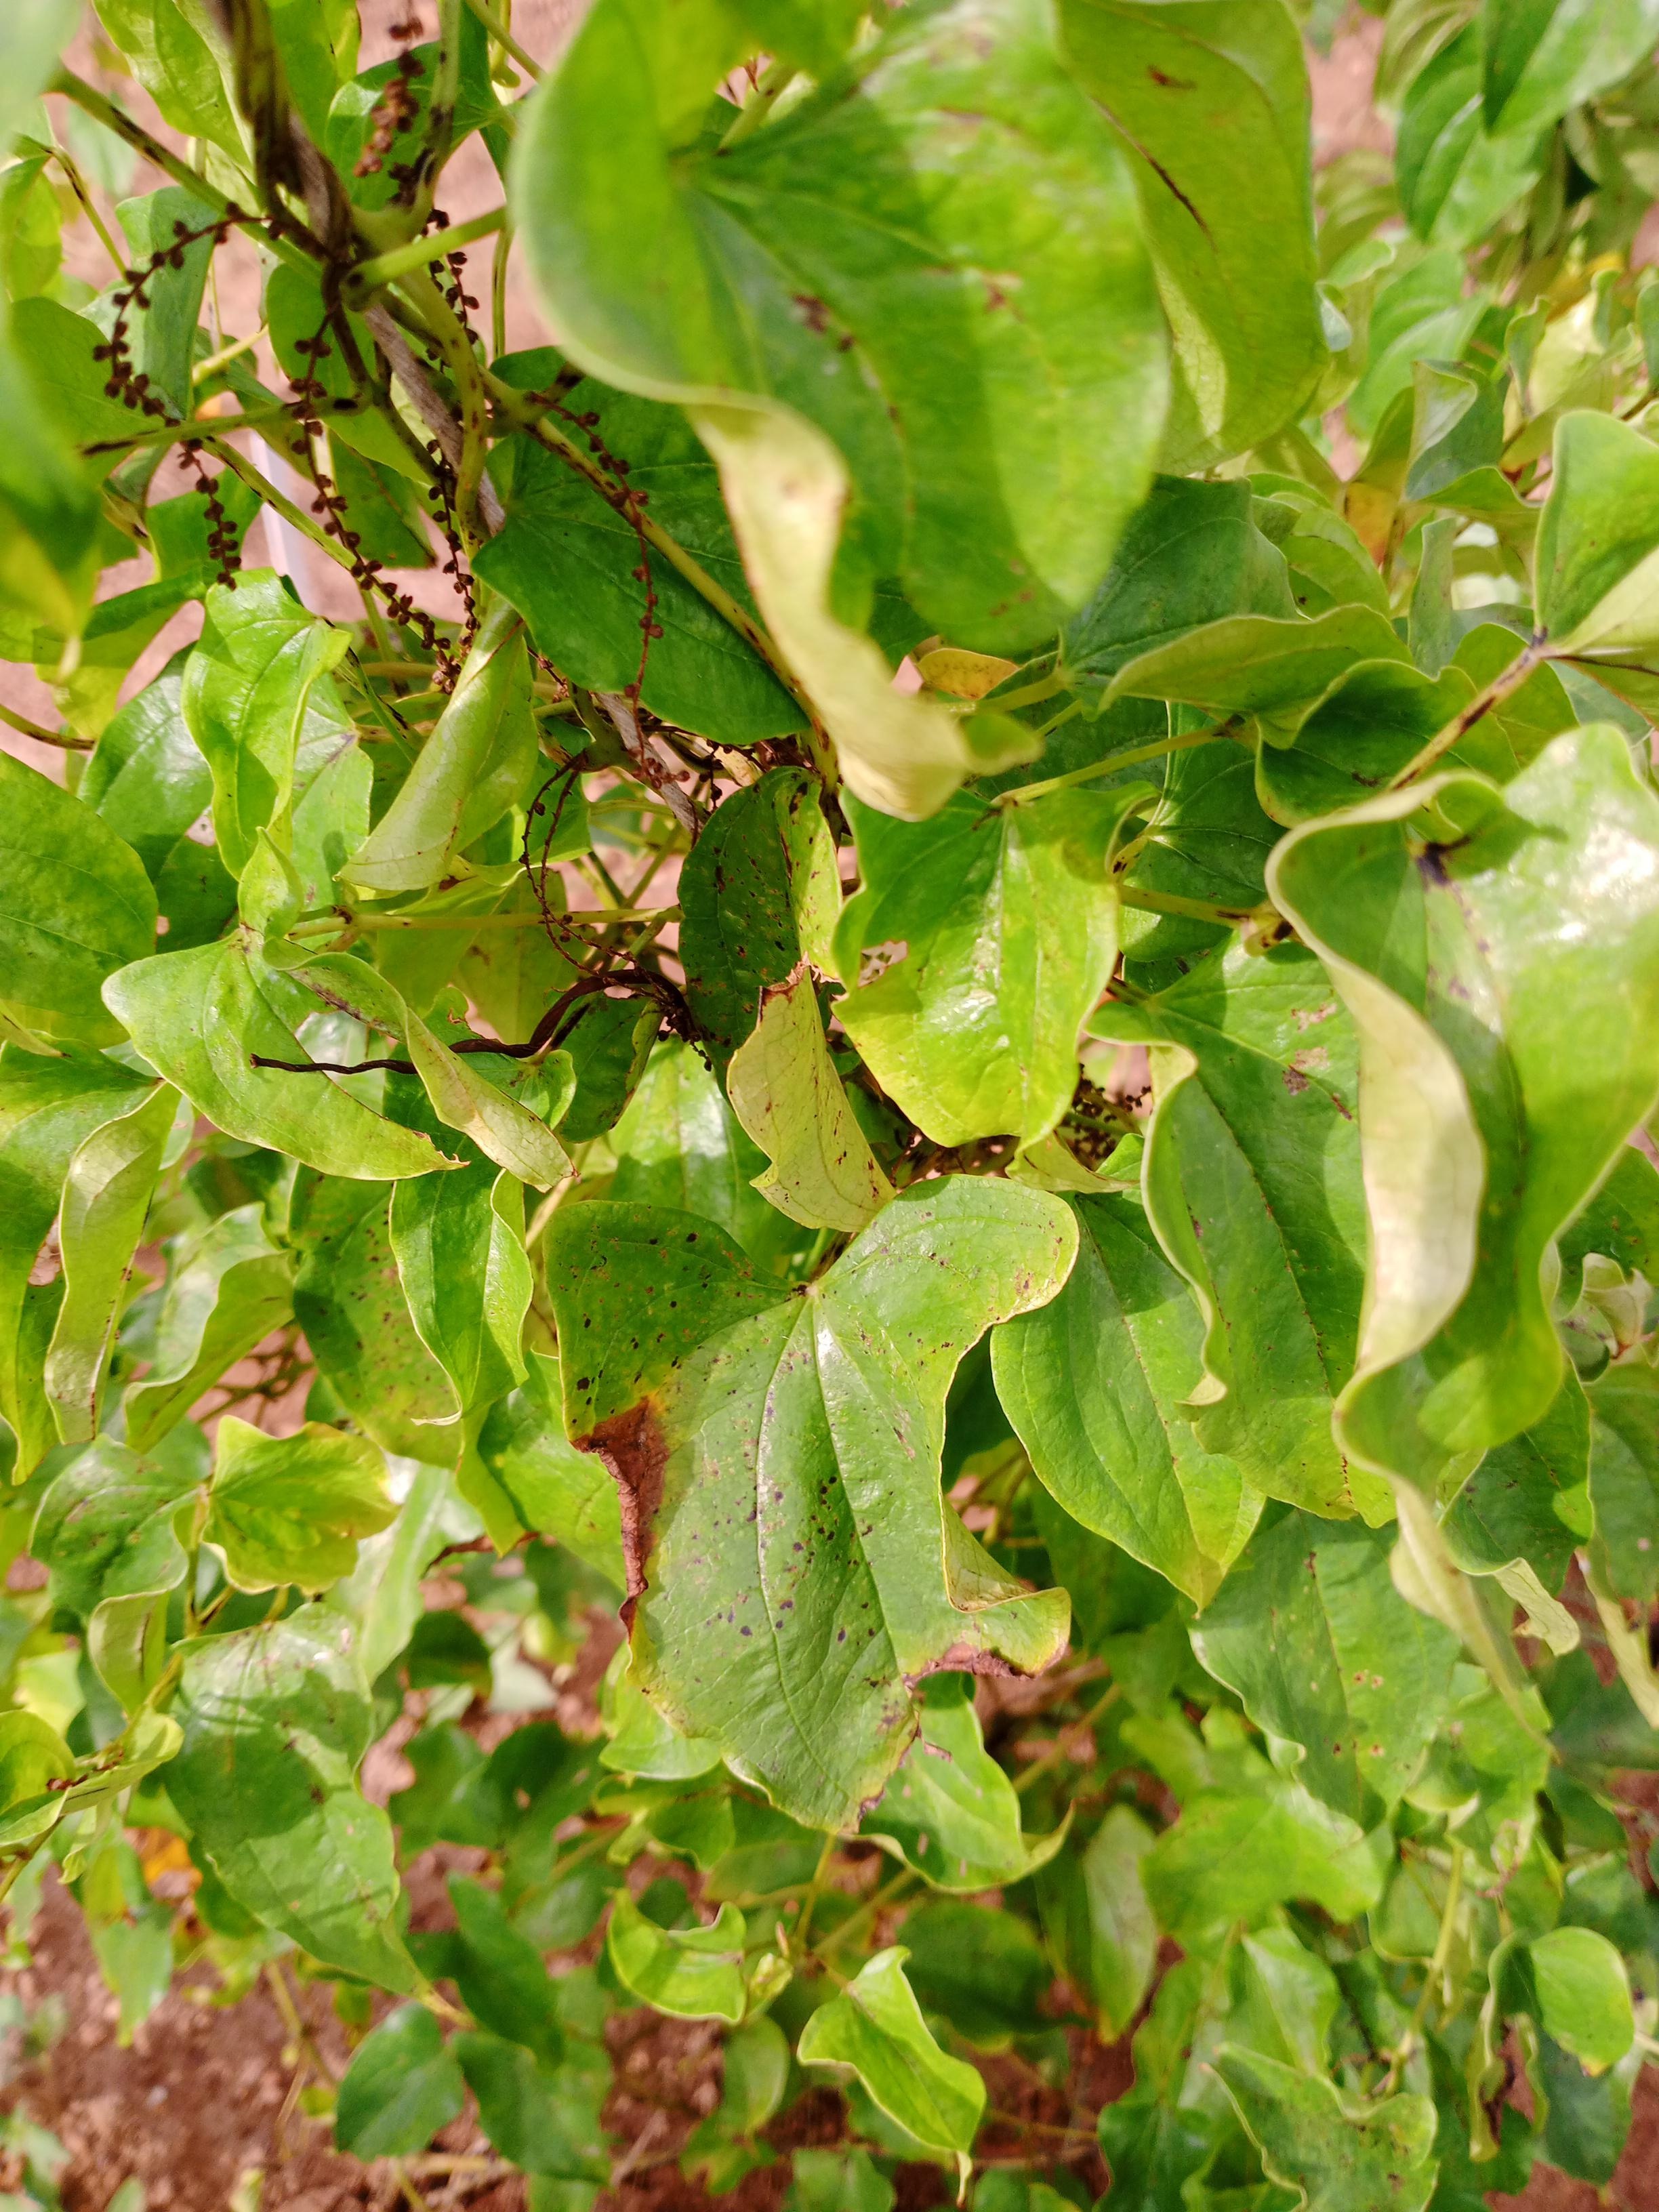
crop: yam
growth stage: vegetative
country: Nigeria
